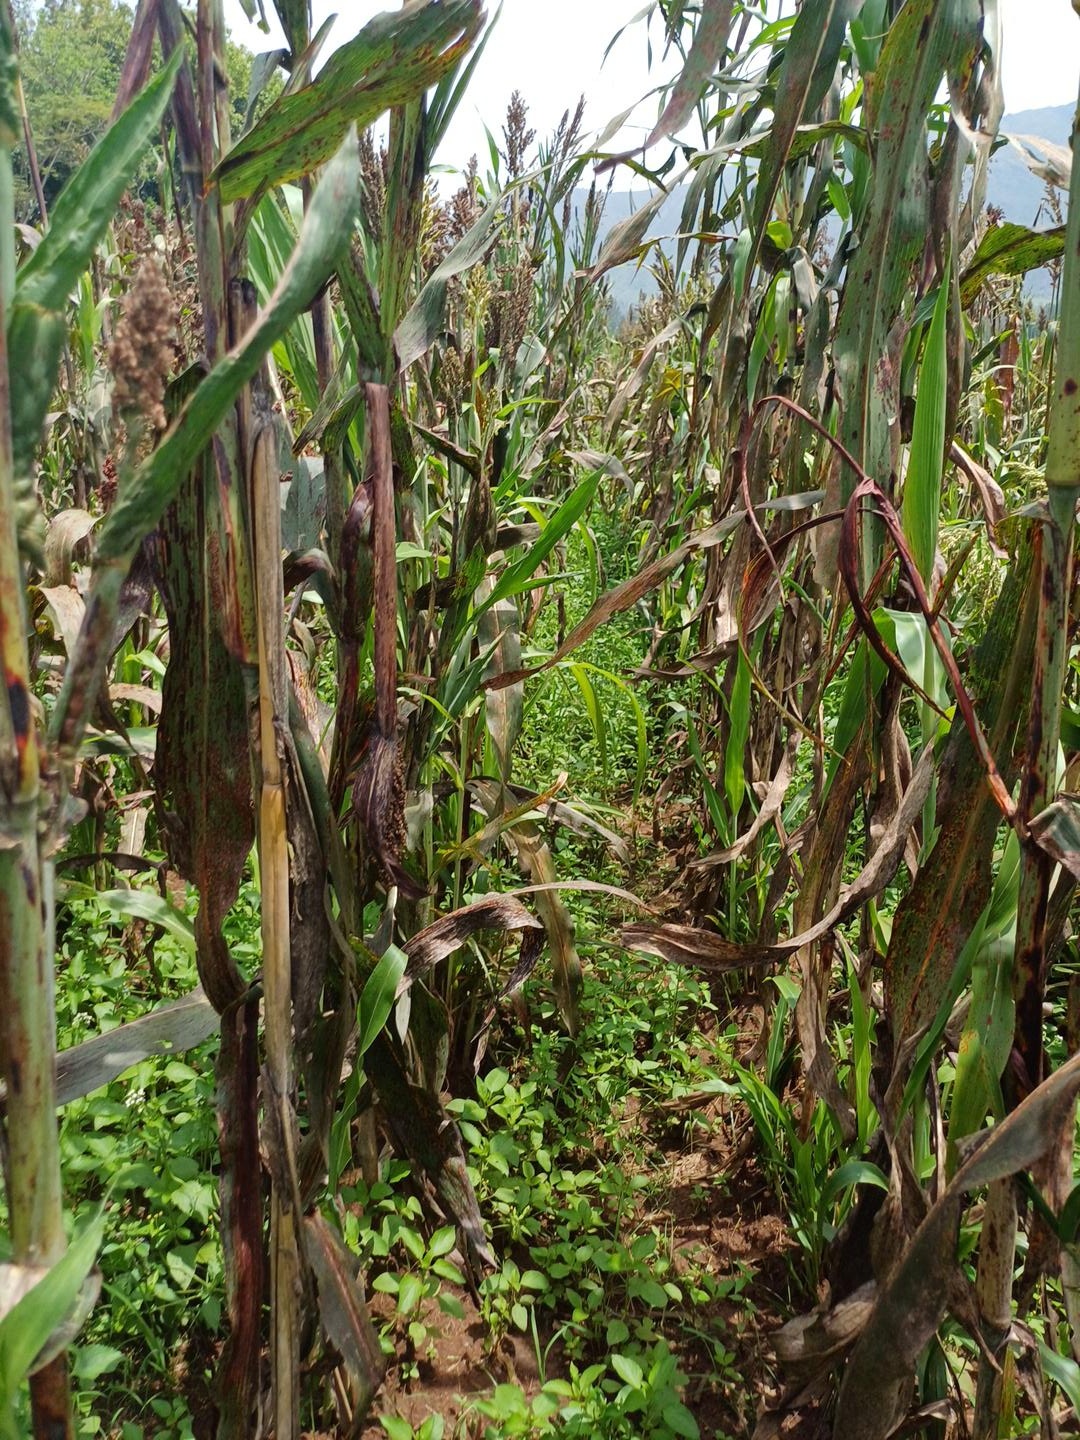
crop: sorghum
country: Kenya
